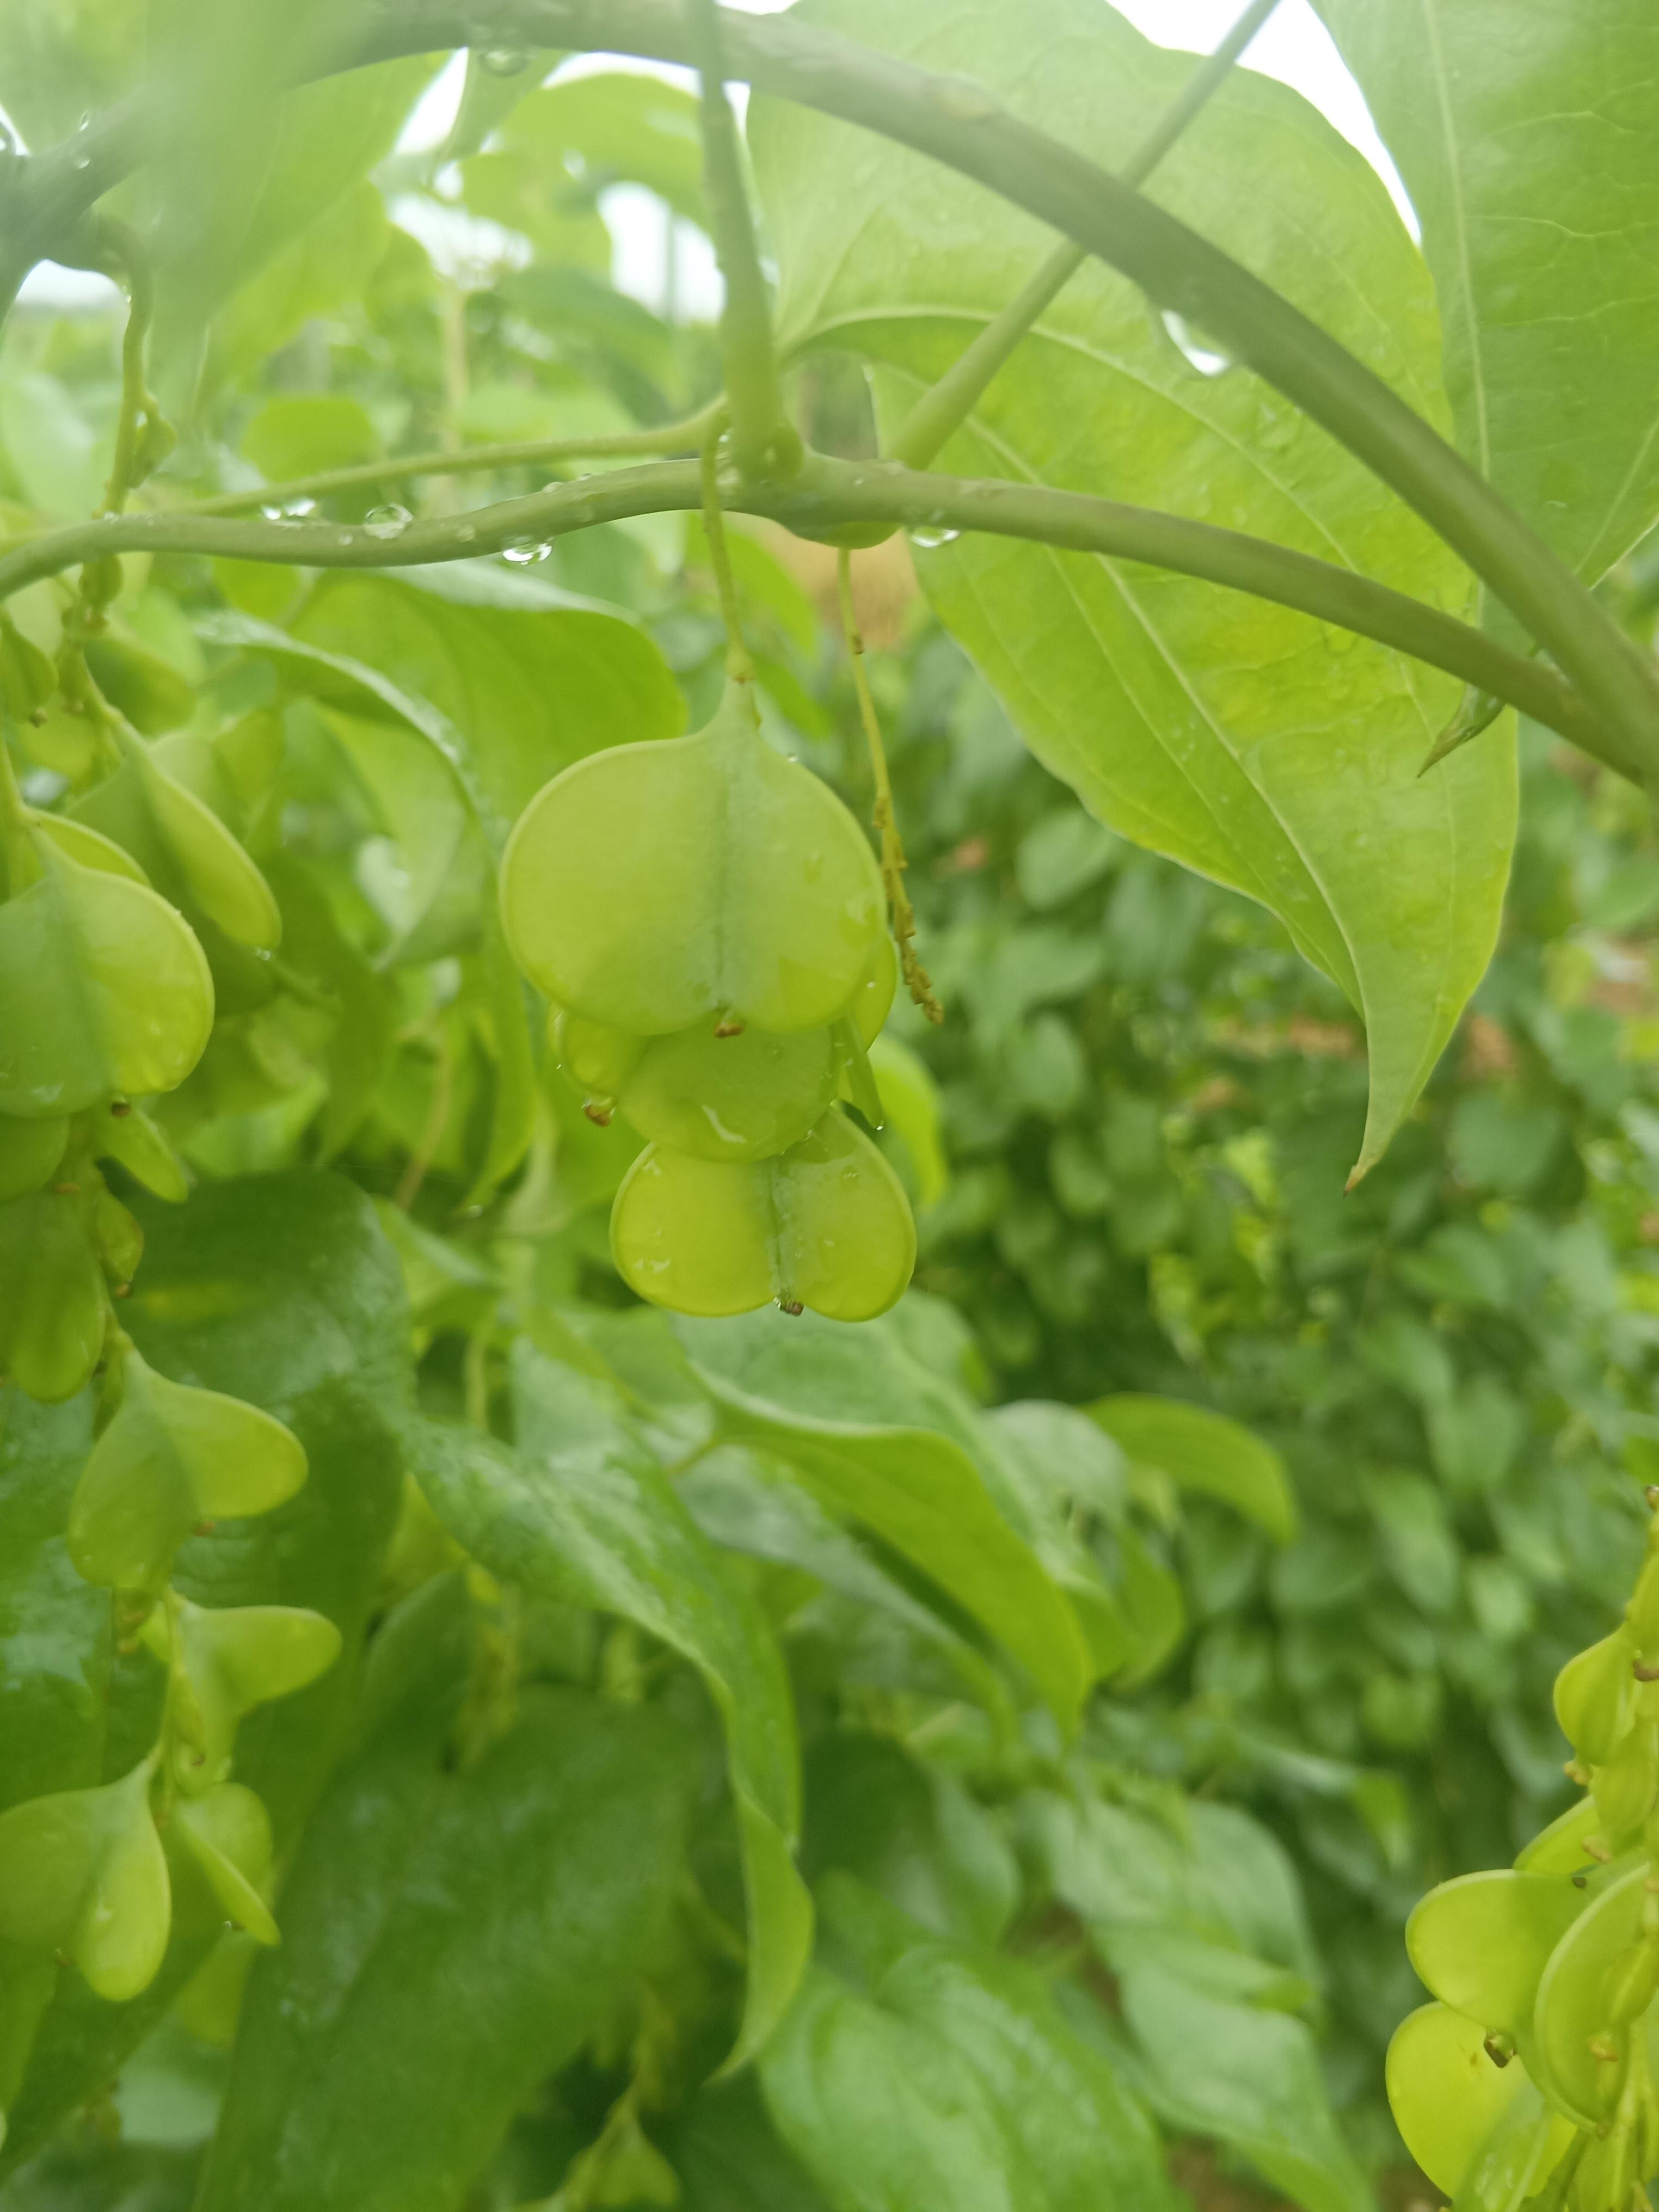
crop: yam
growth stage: maturity
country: Nigeria
